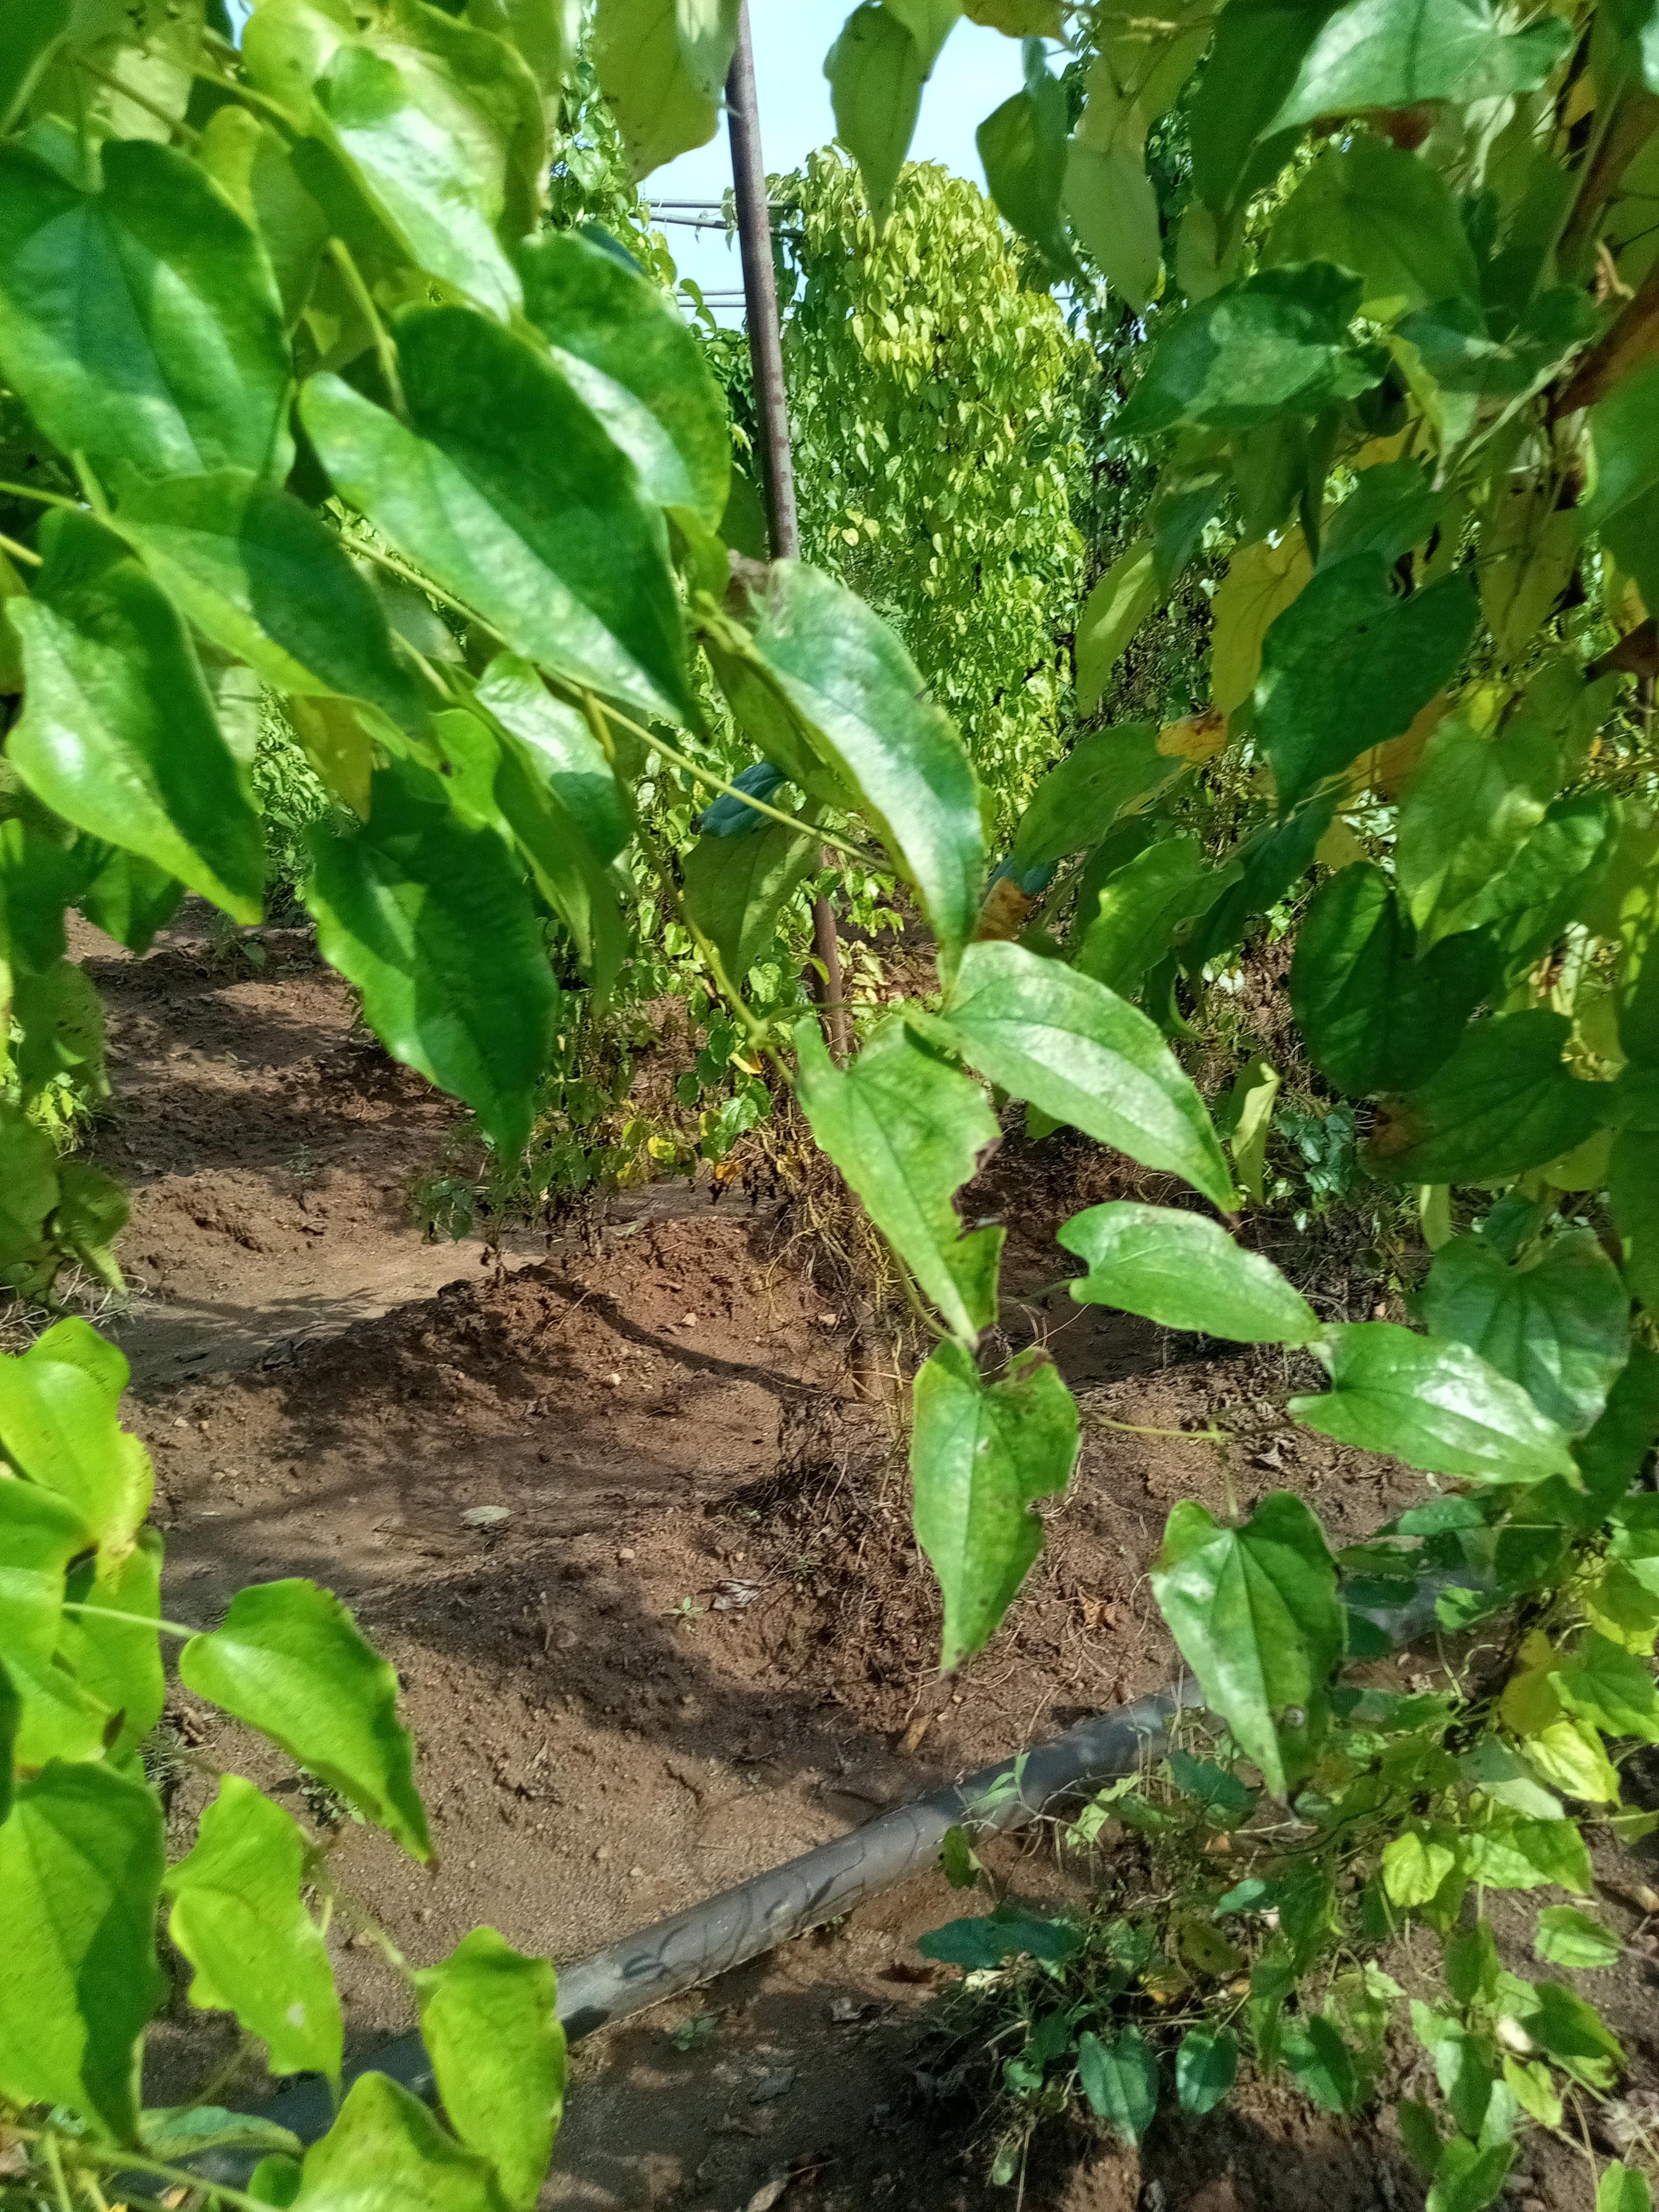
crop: yam
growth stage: maturity
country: Nigeria
